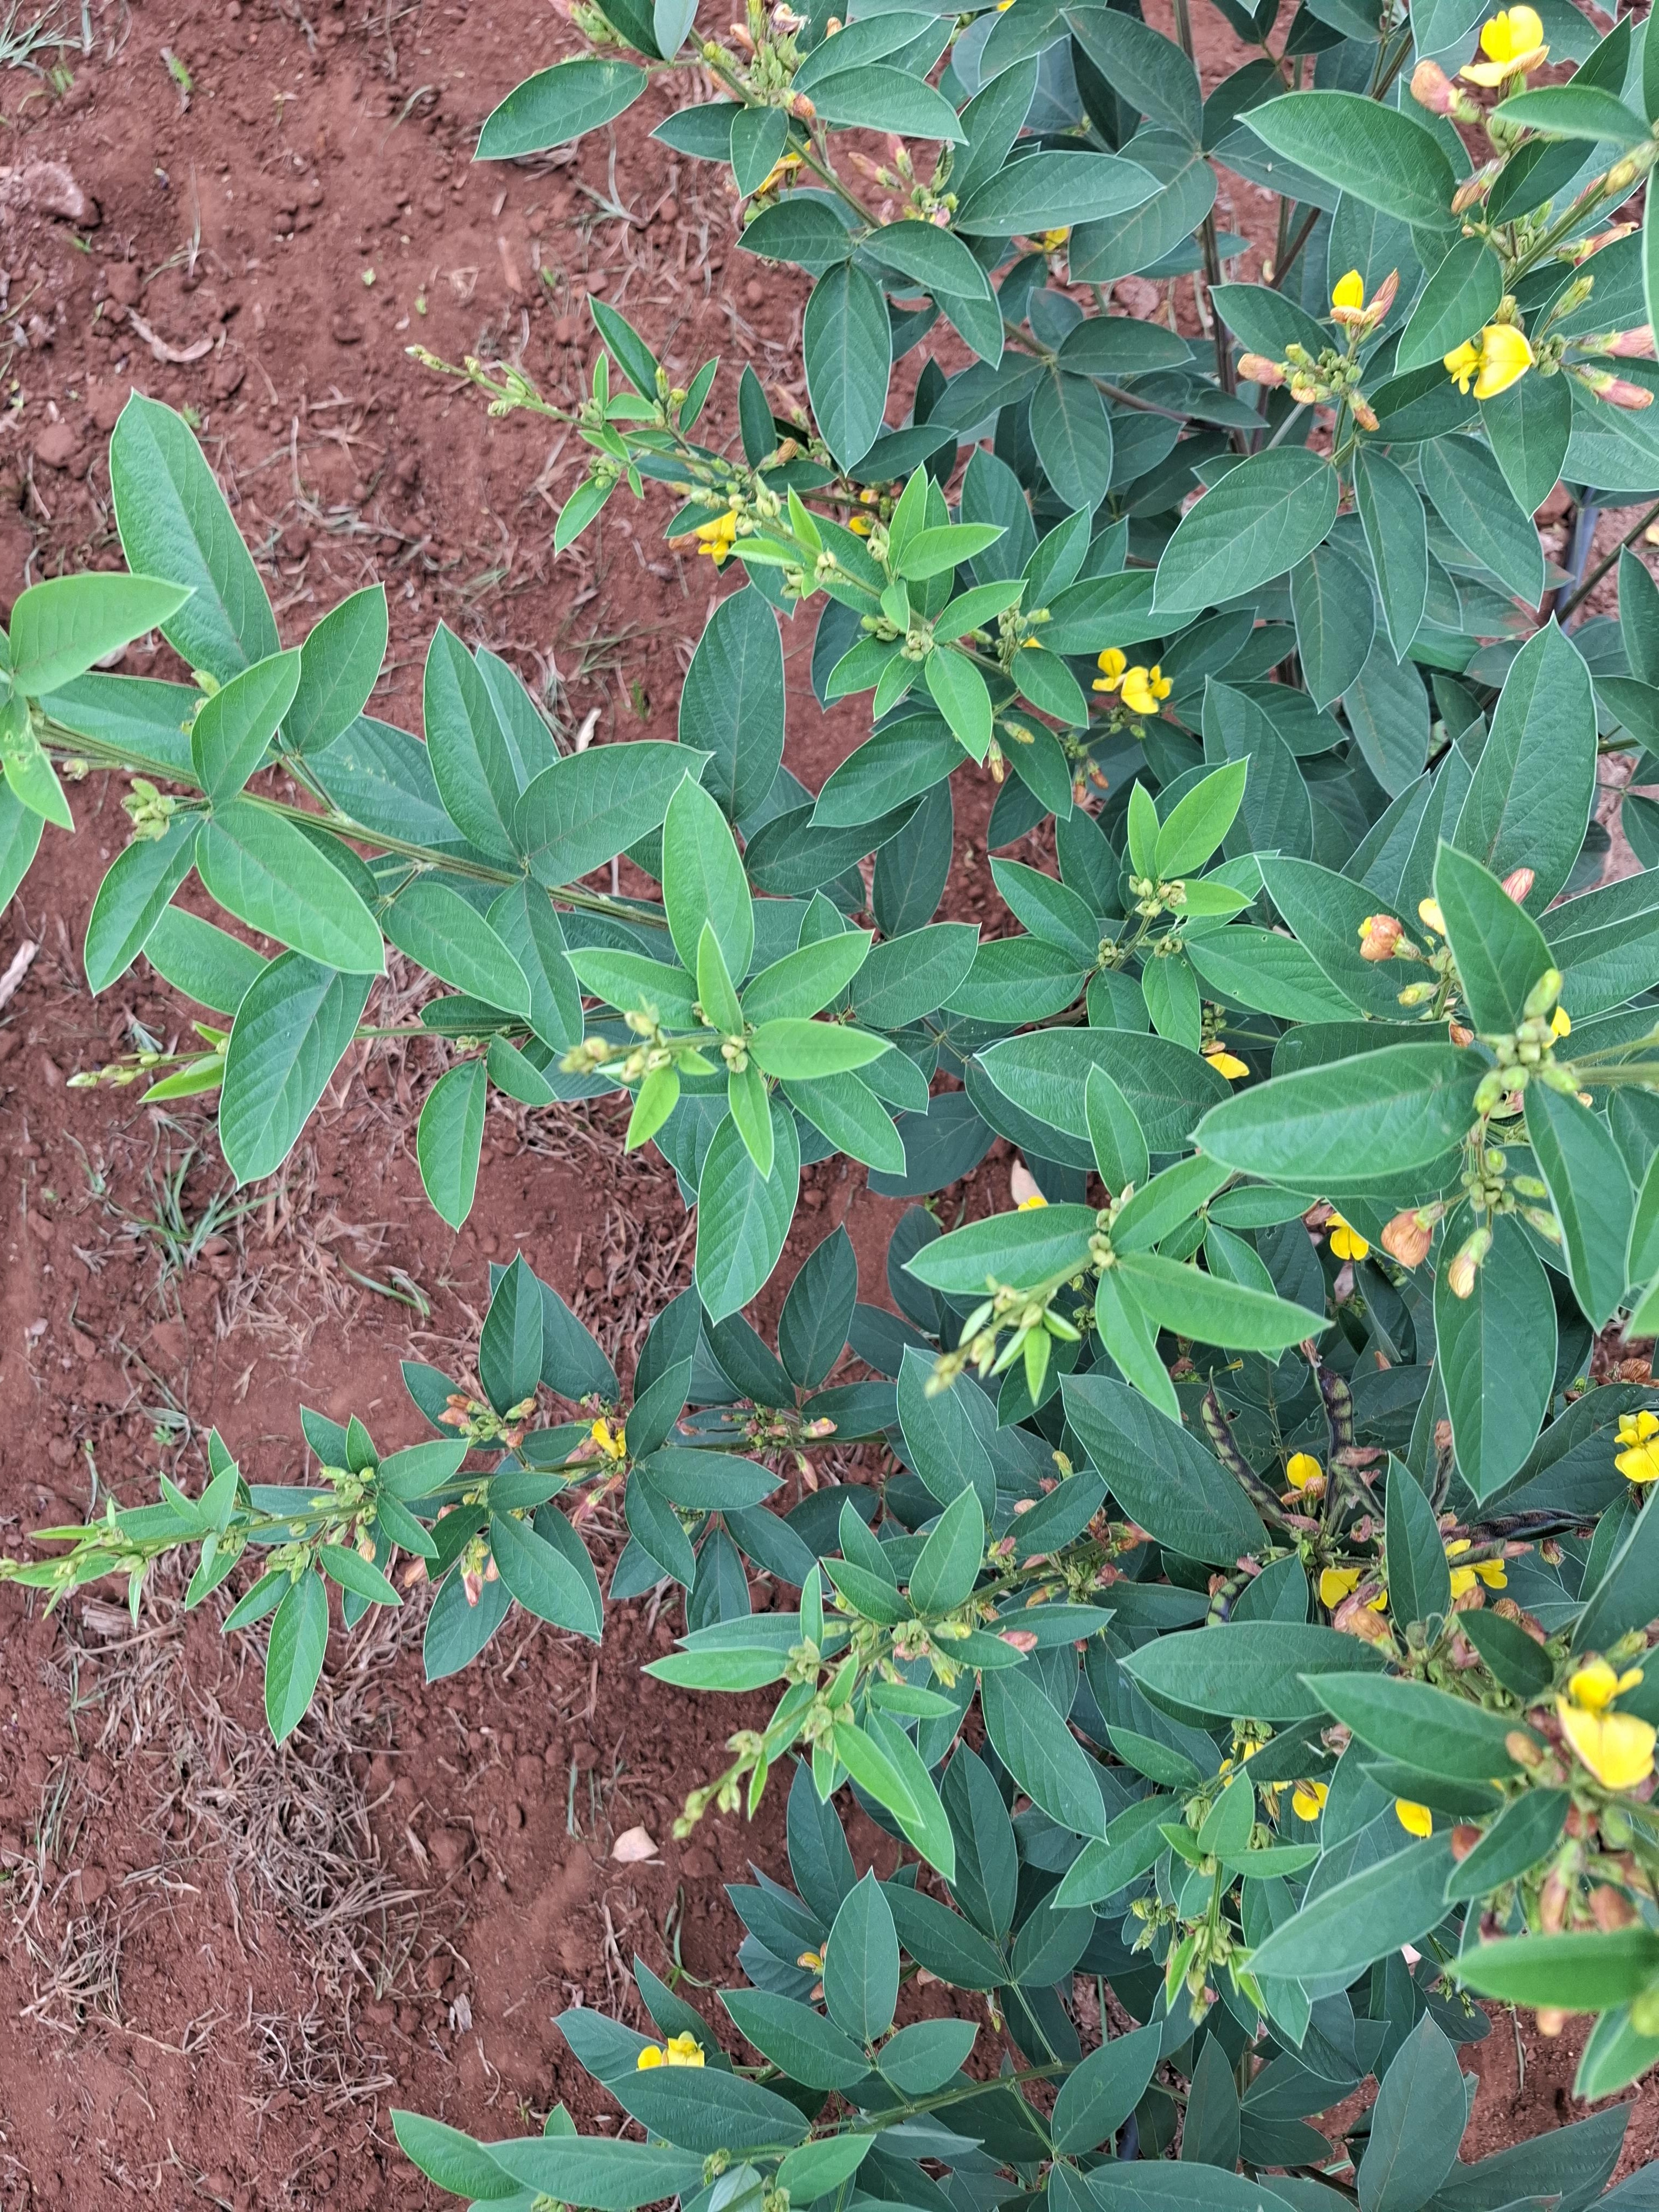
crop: pigeonpea
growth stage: flowering
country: Kenya
